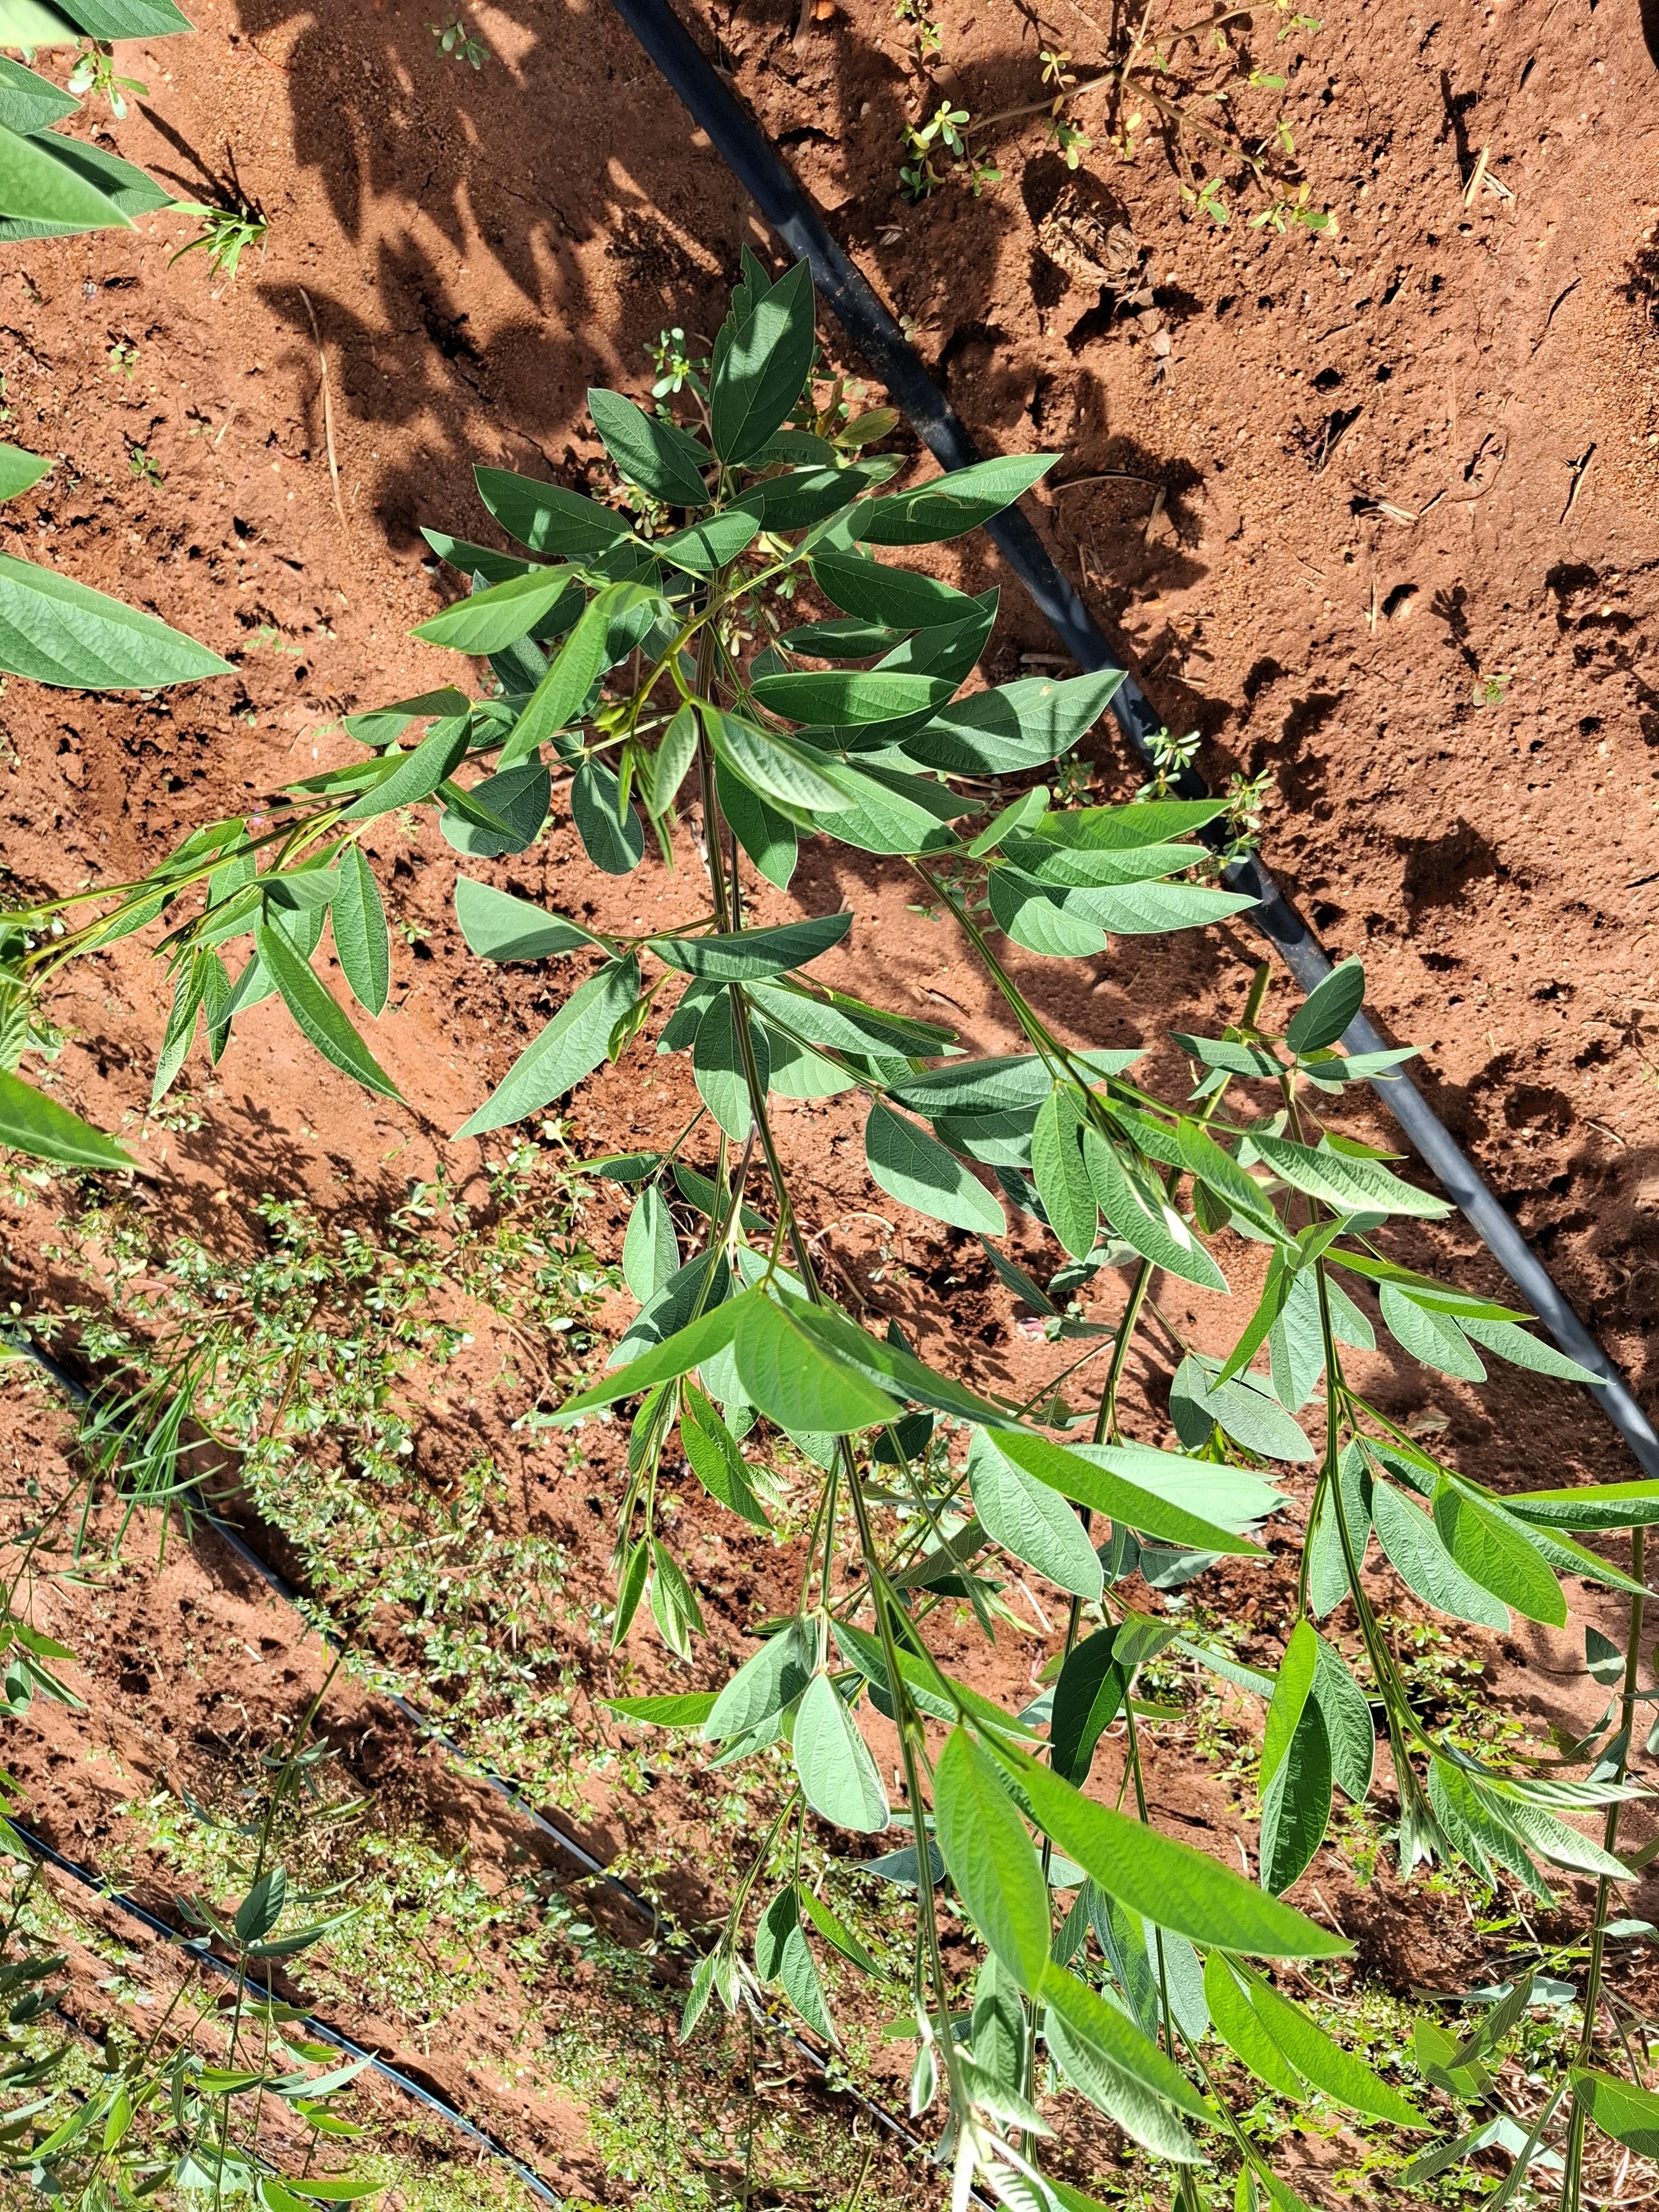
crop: pigeonpea
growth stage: flowering
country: Kenya
